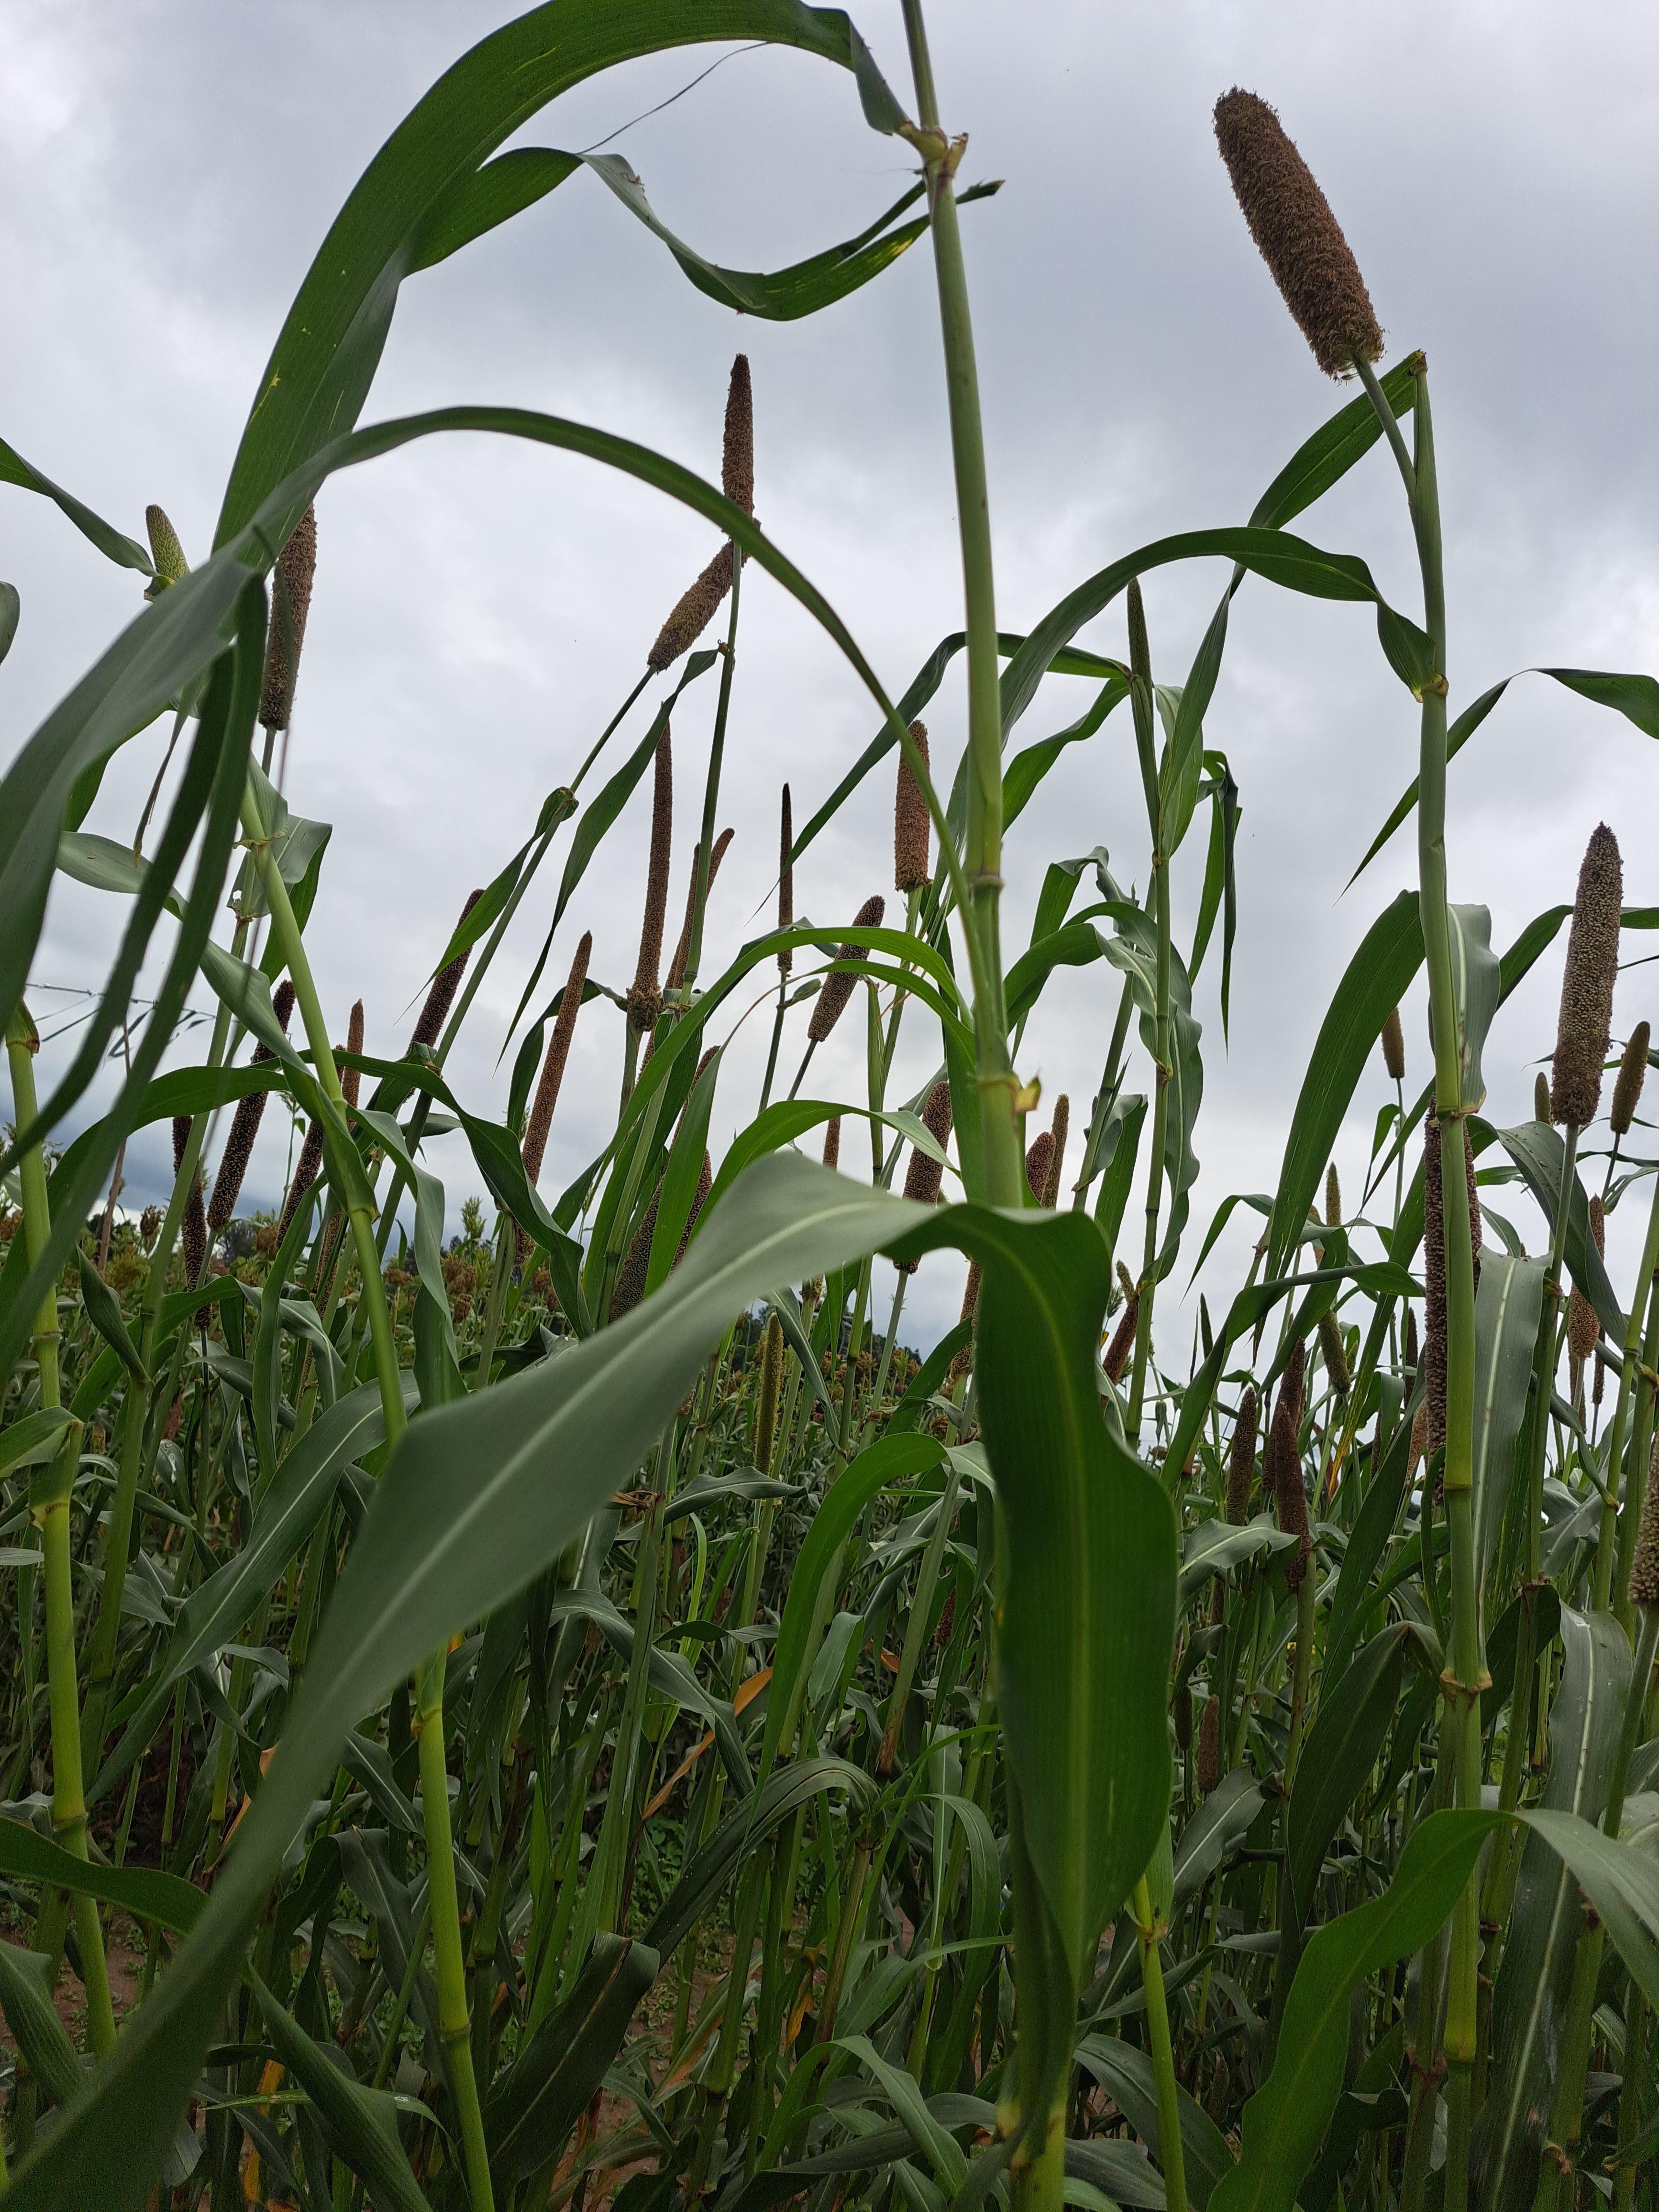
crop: pearl millet
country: Tanzania
